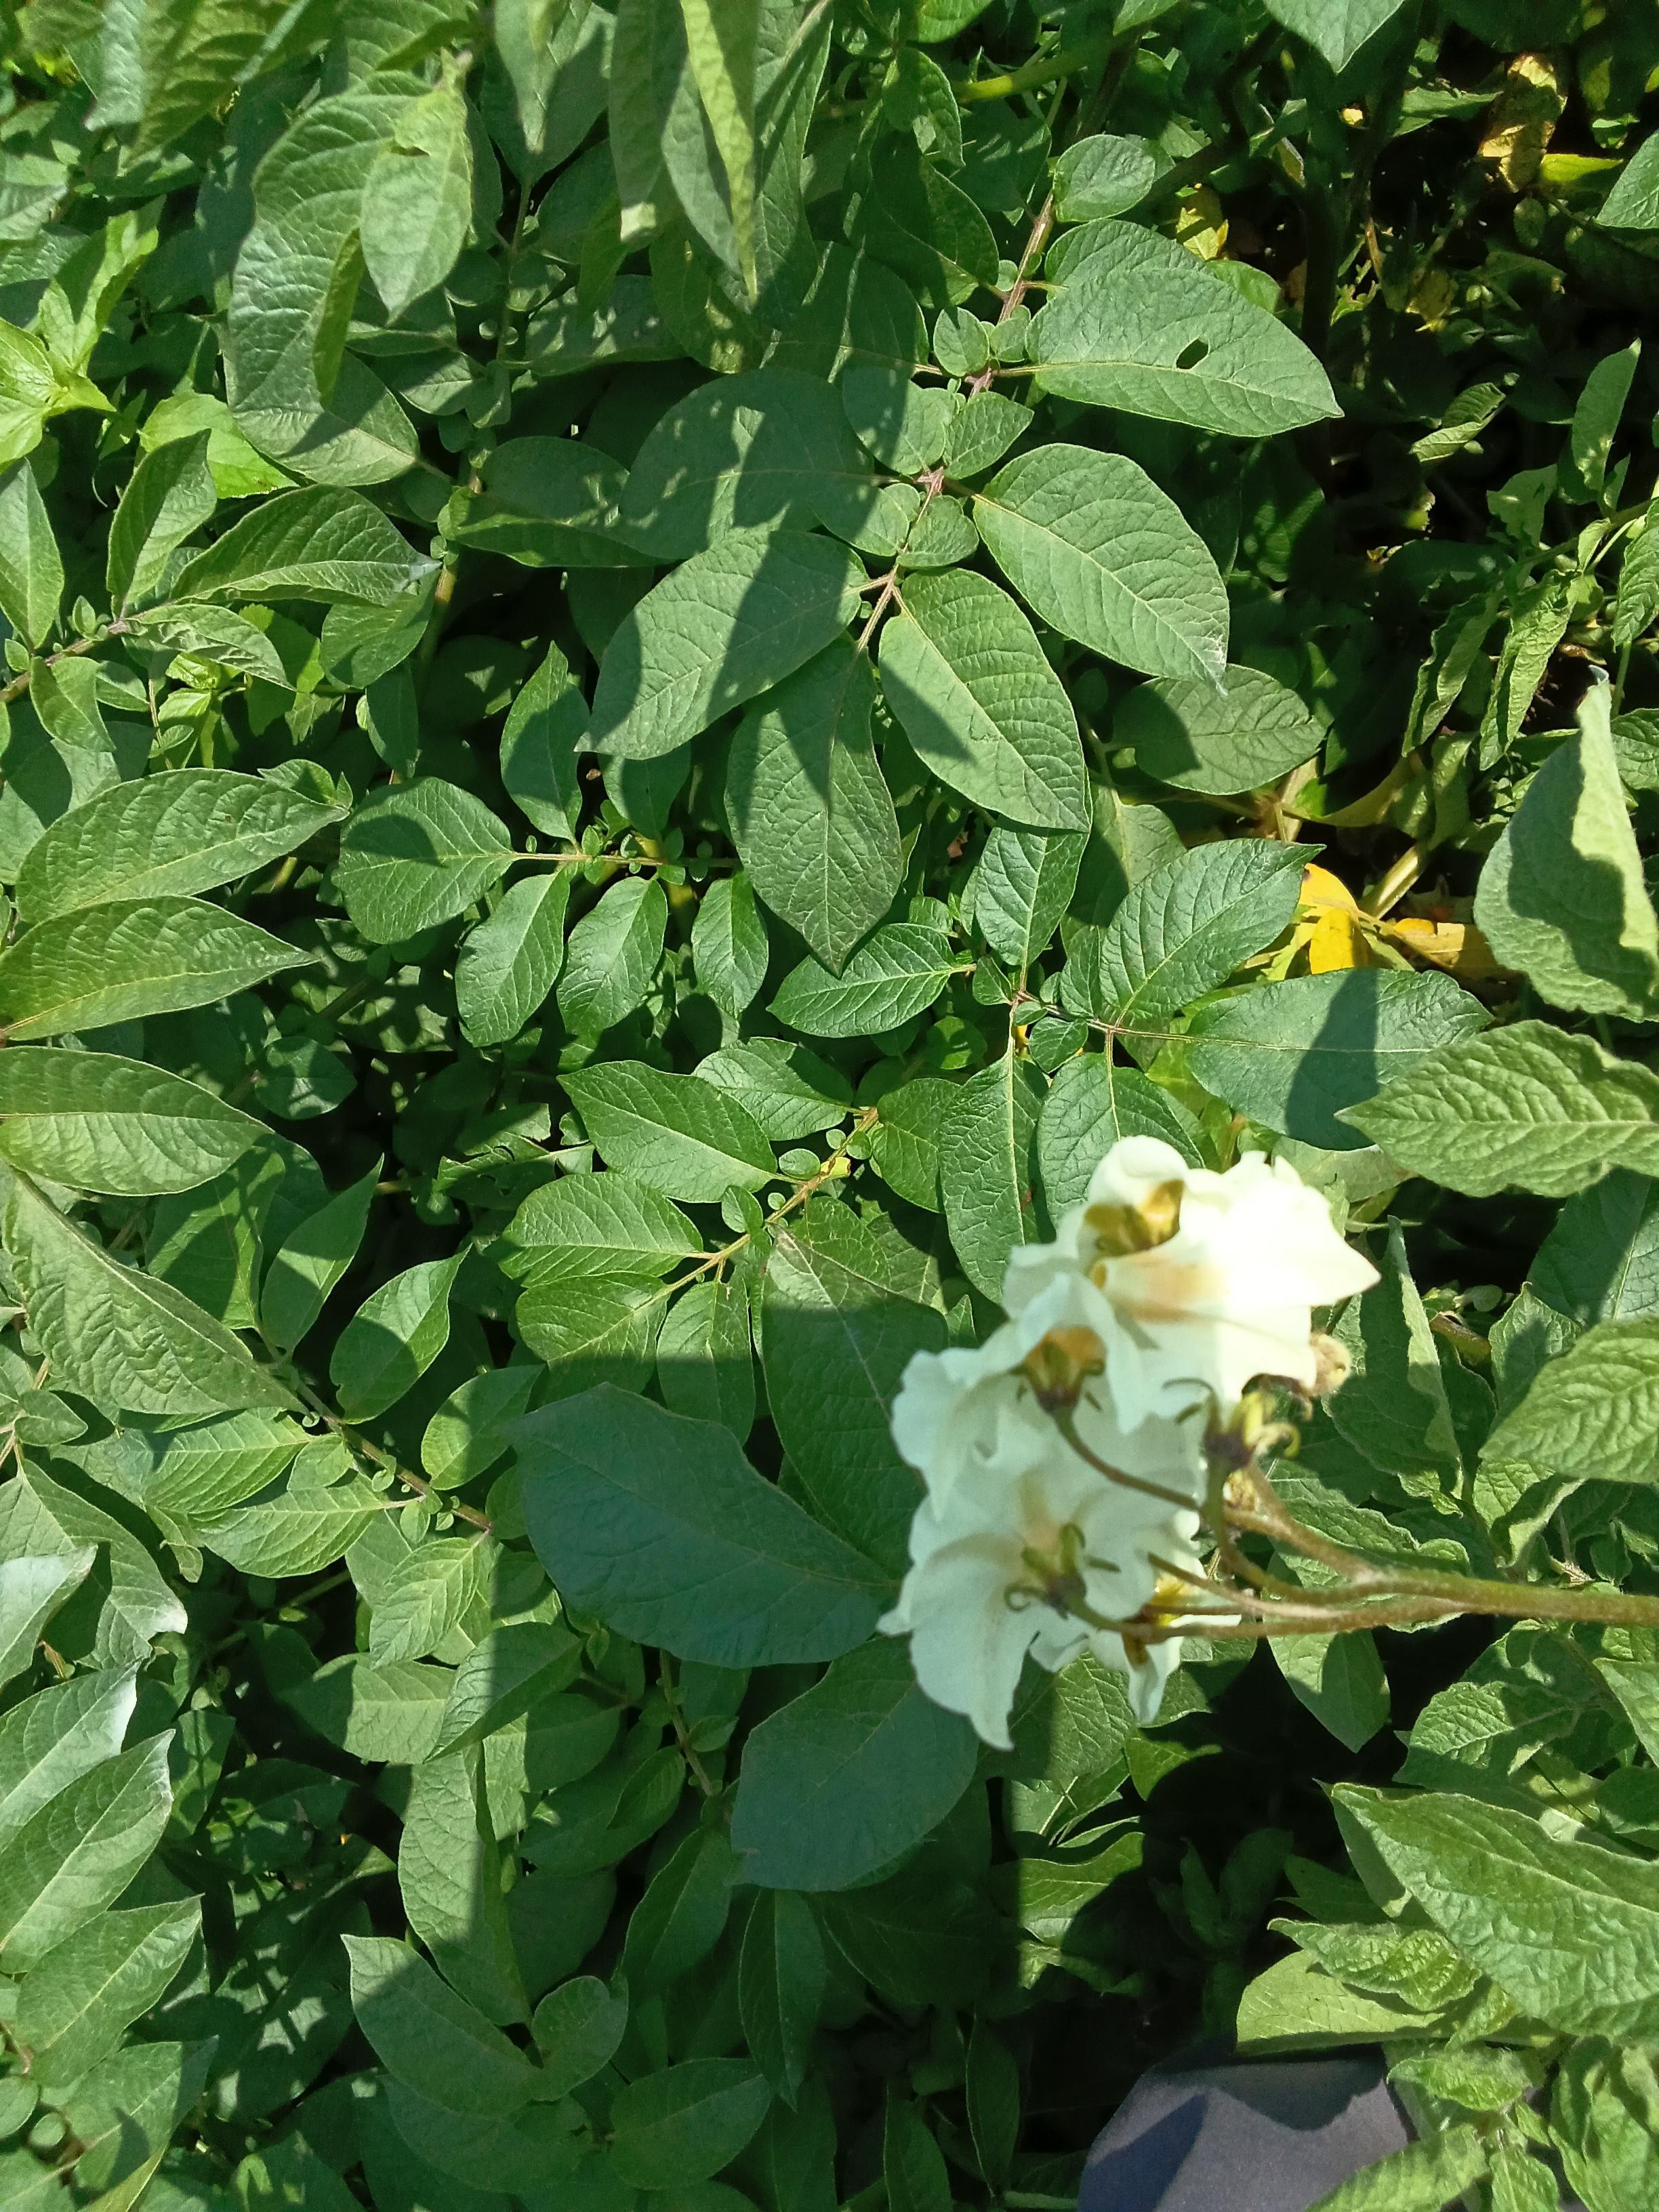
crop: potato
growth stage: vegetative
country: Kenya
